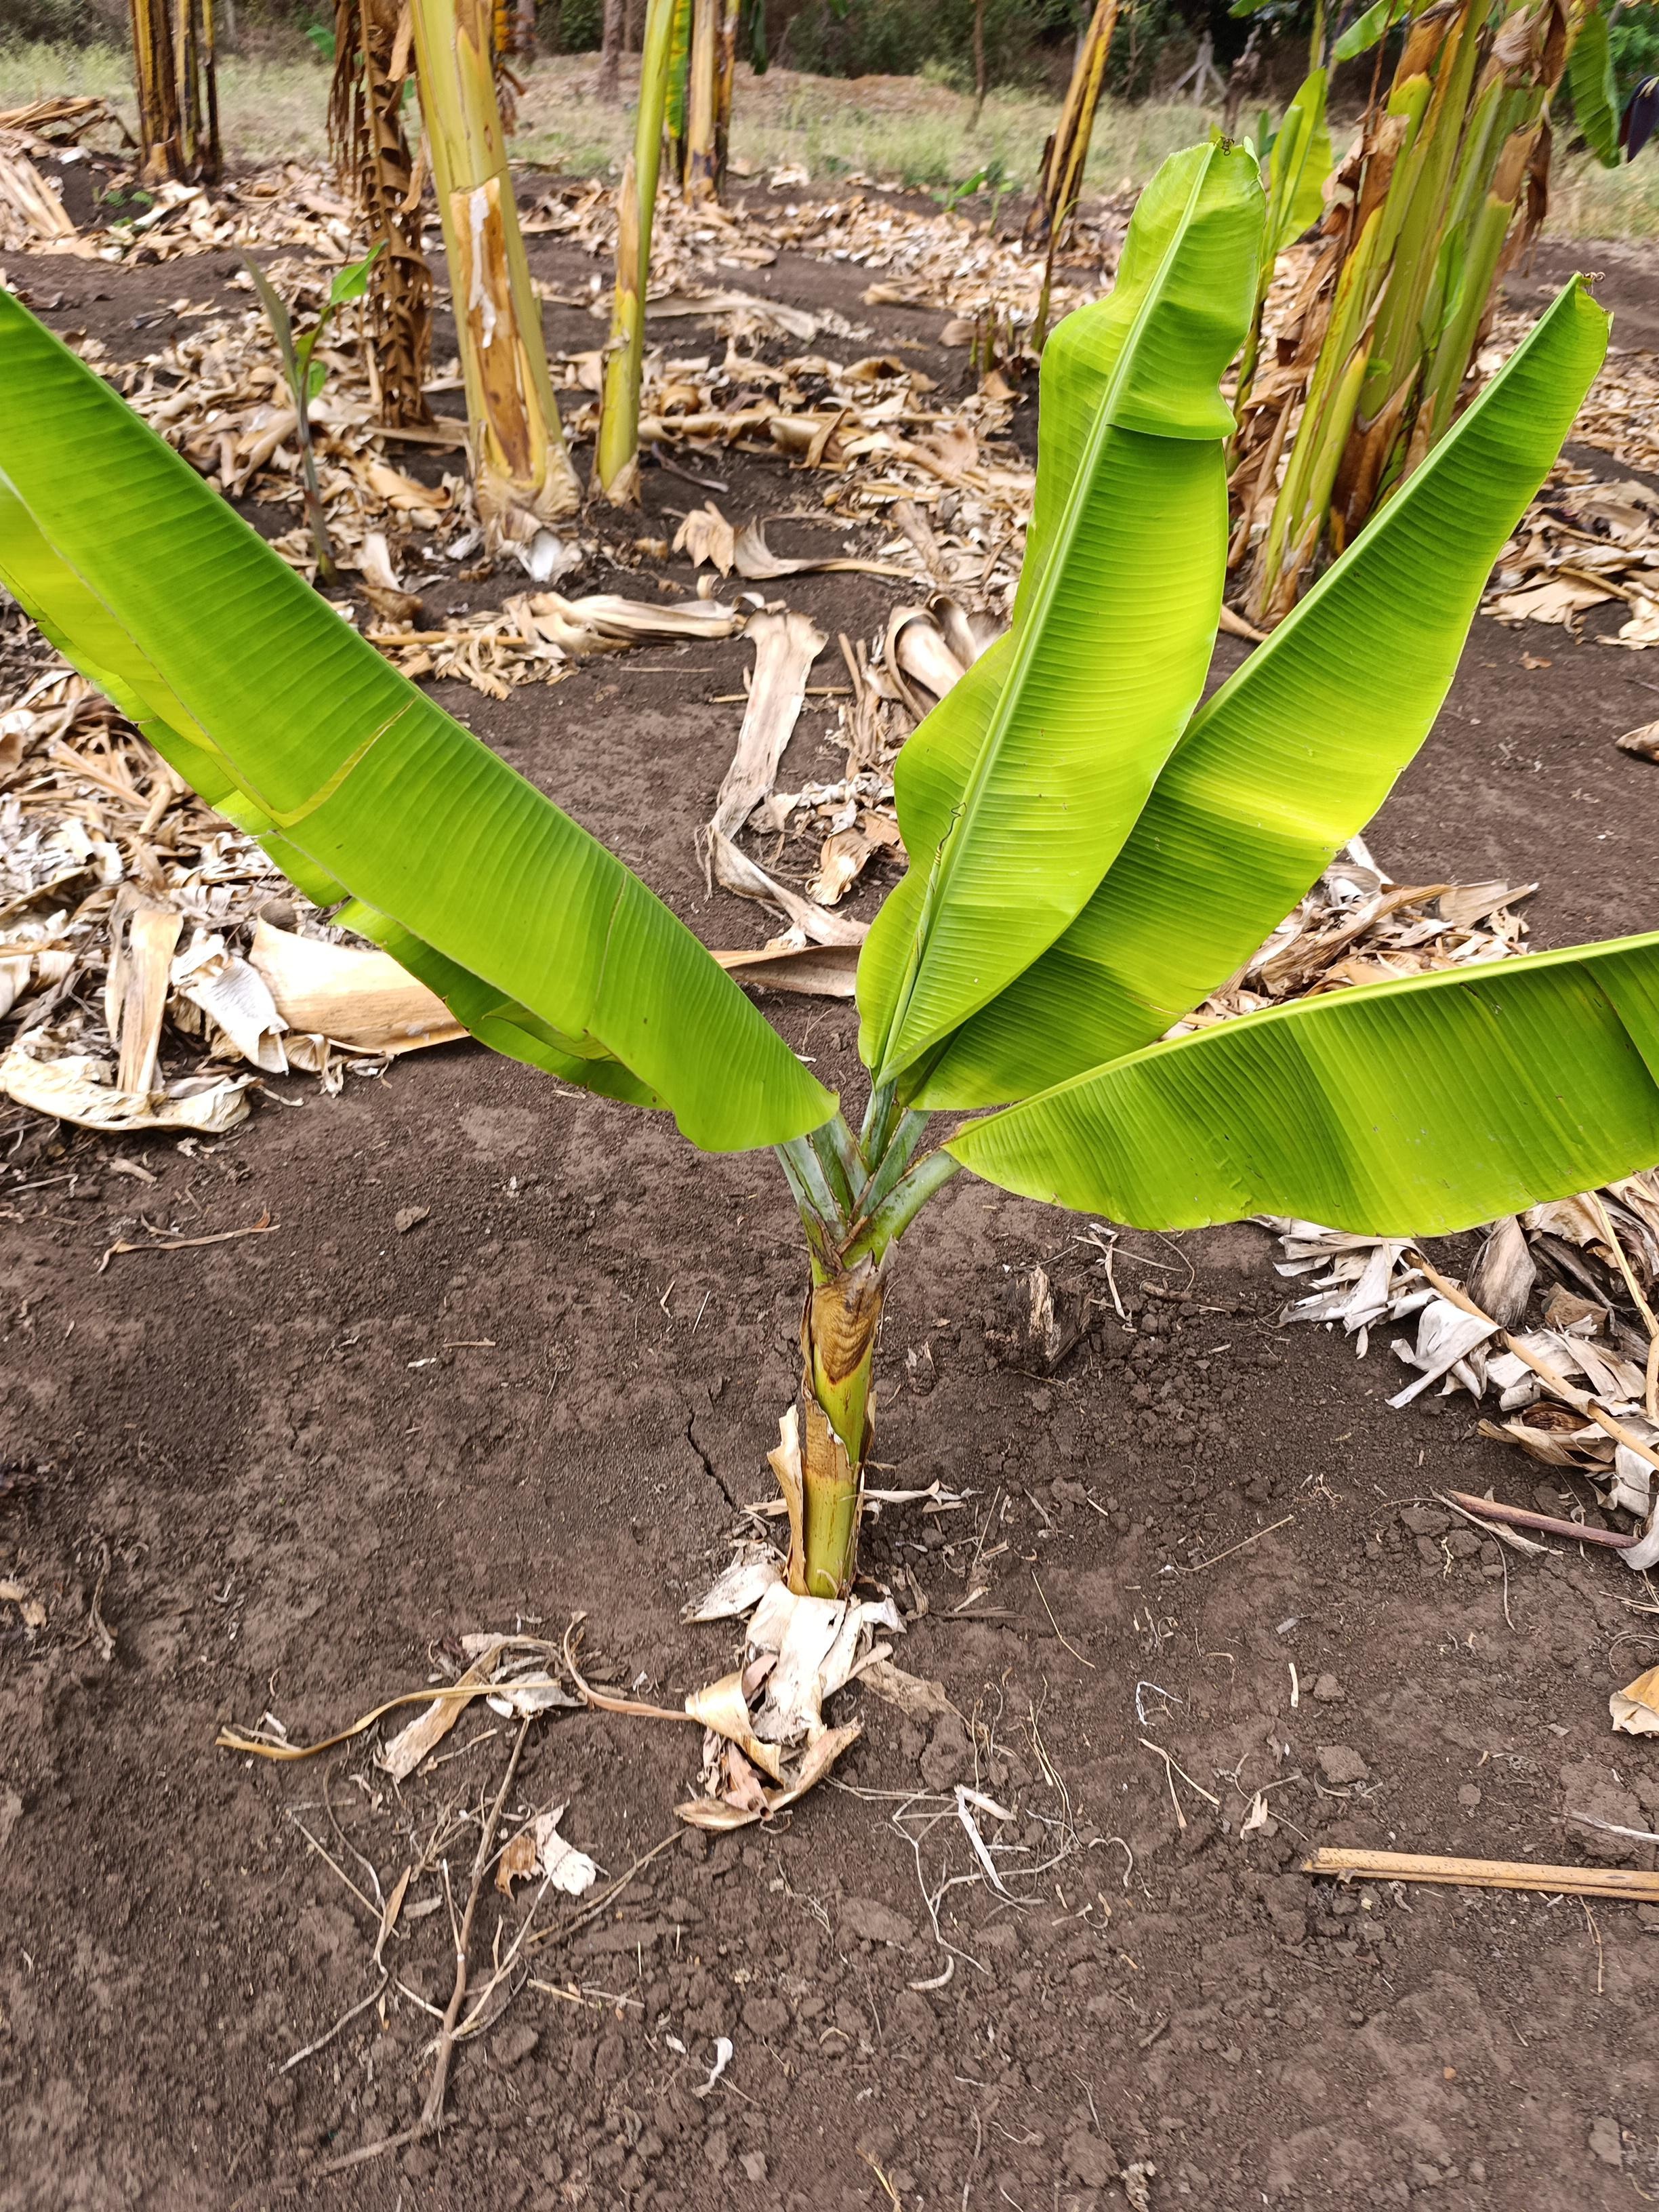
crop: banana
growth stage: vegetative
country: Tanzania
